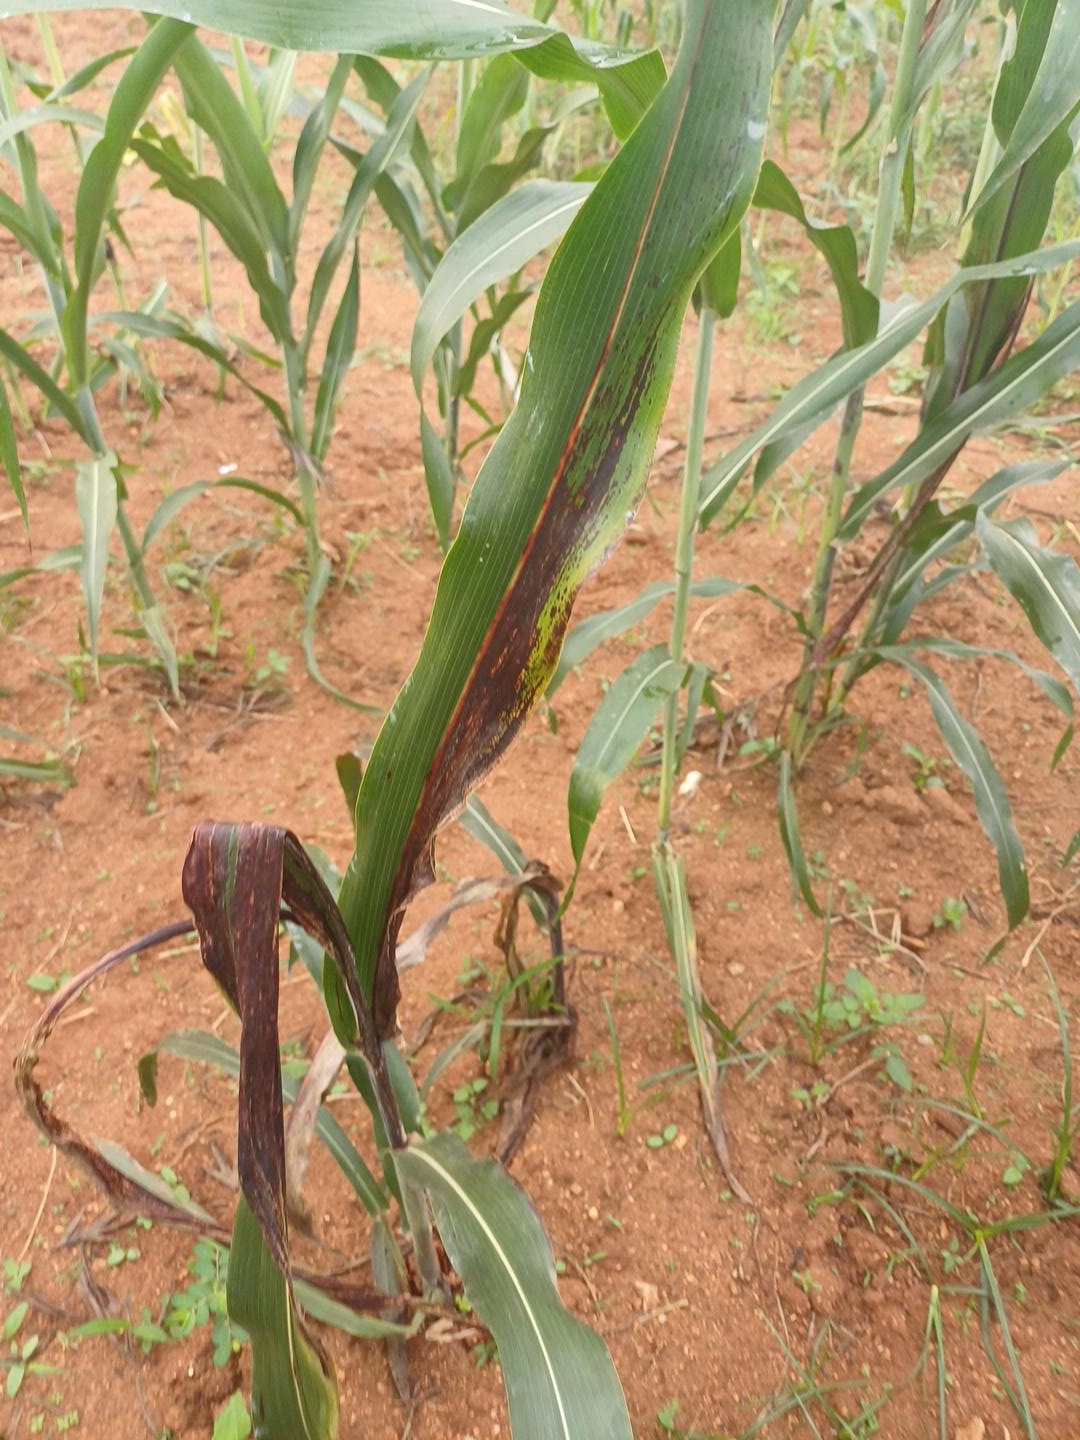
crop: sorghum
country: Kenya
